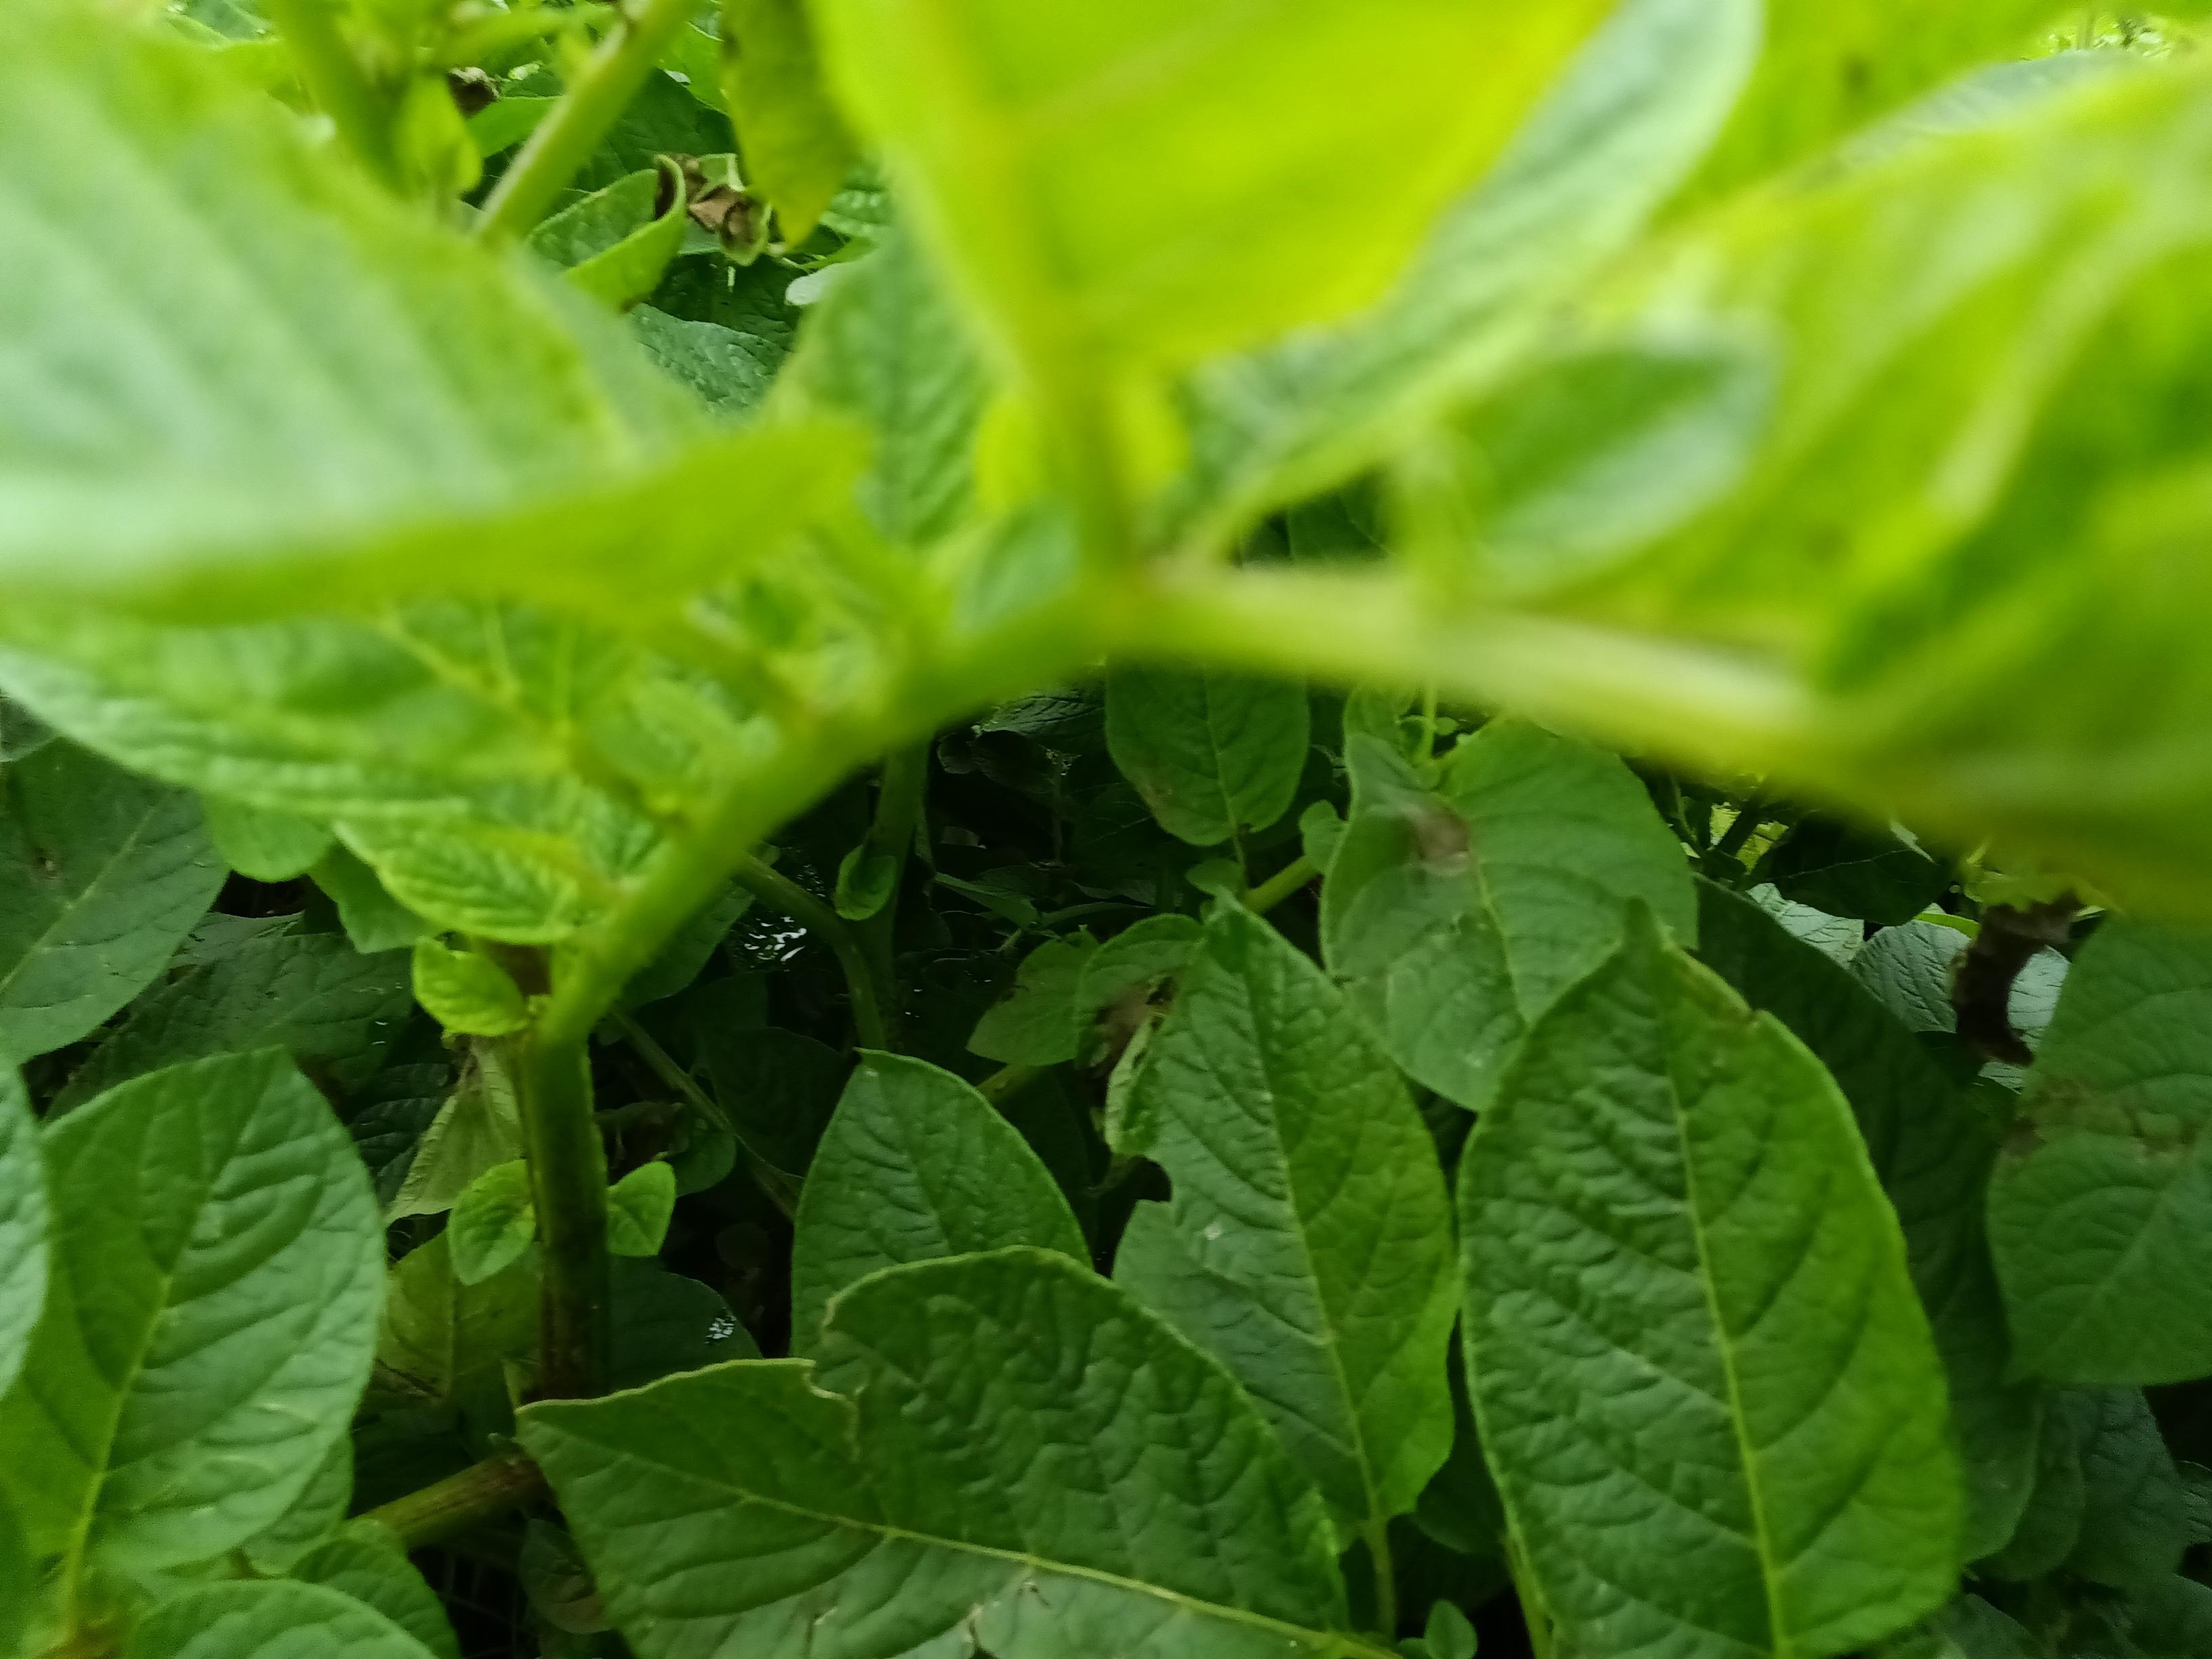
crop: potato
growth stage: vegetative
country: Kenya
